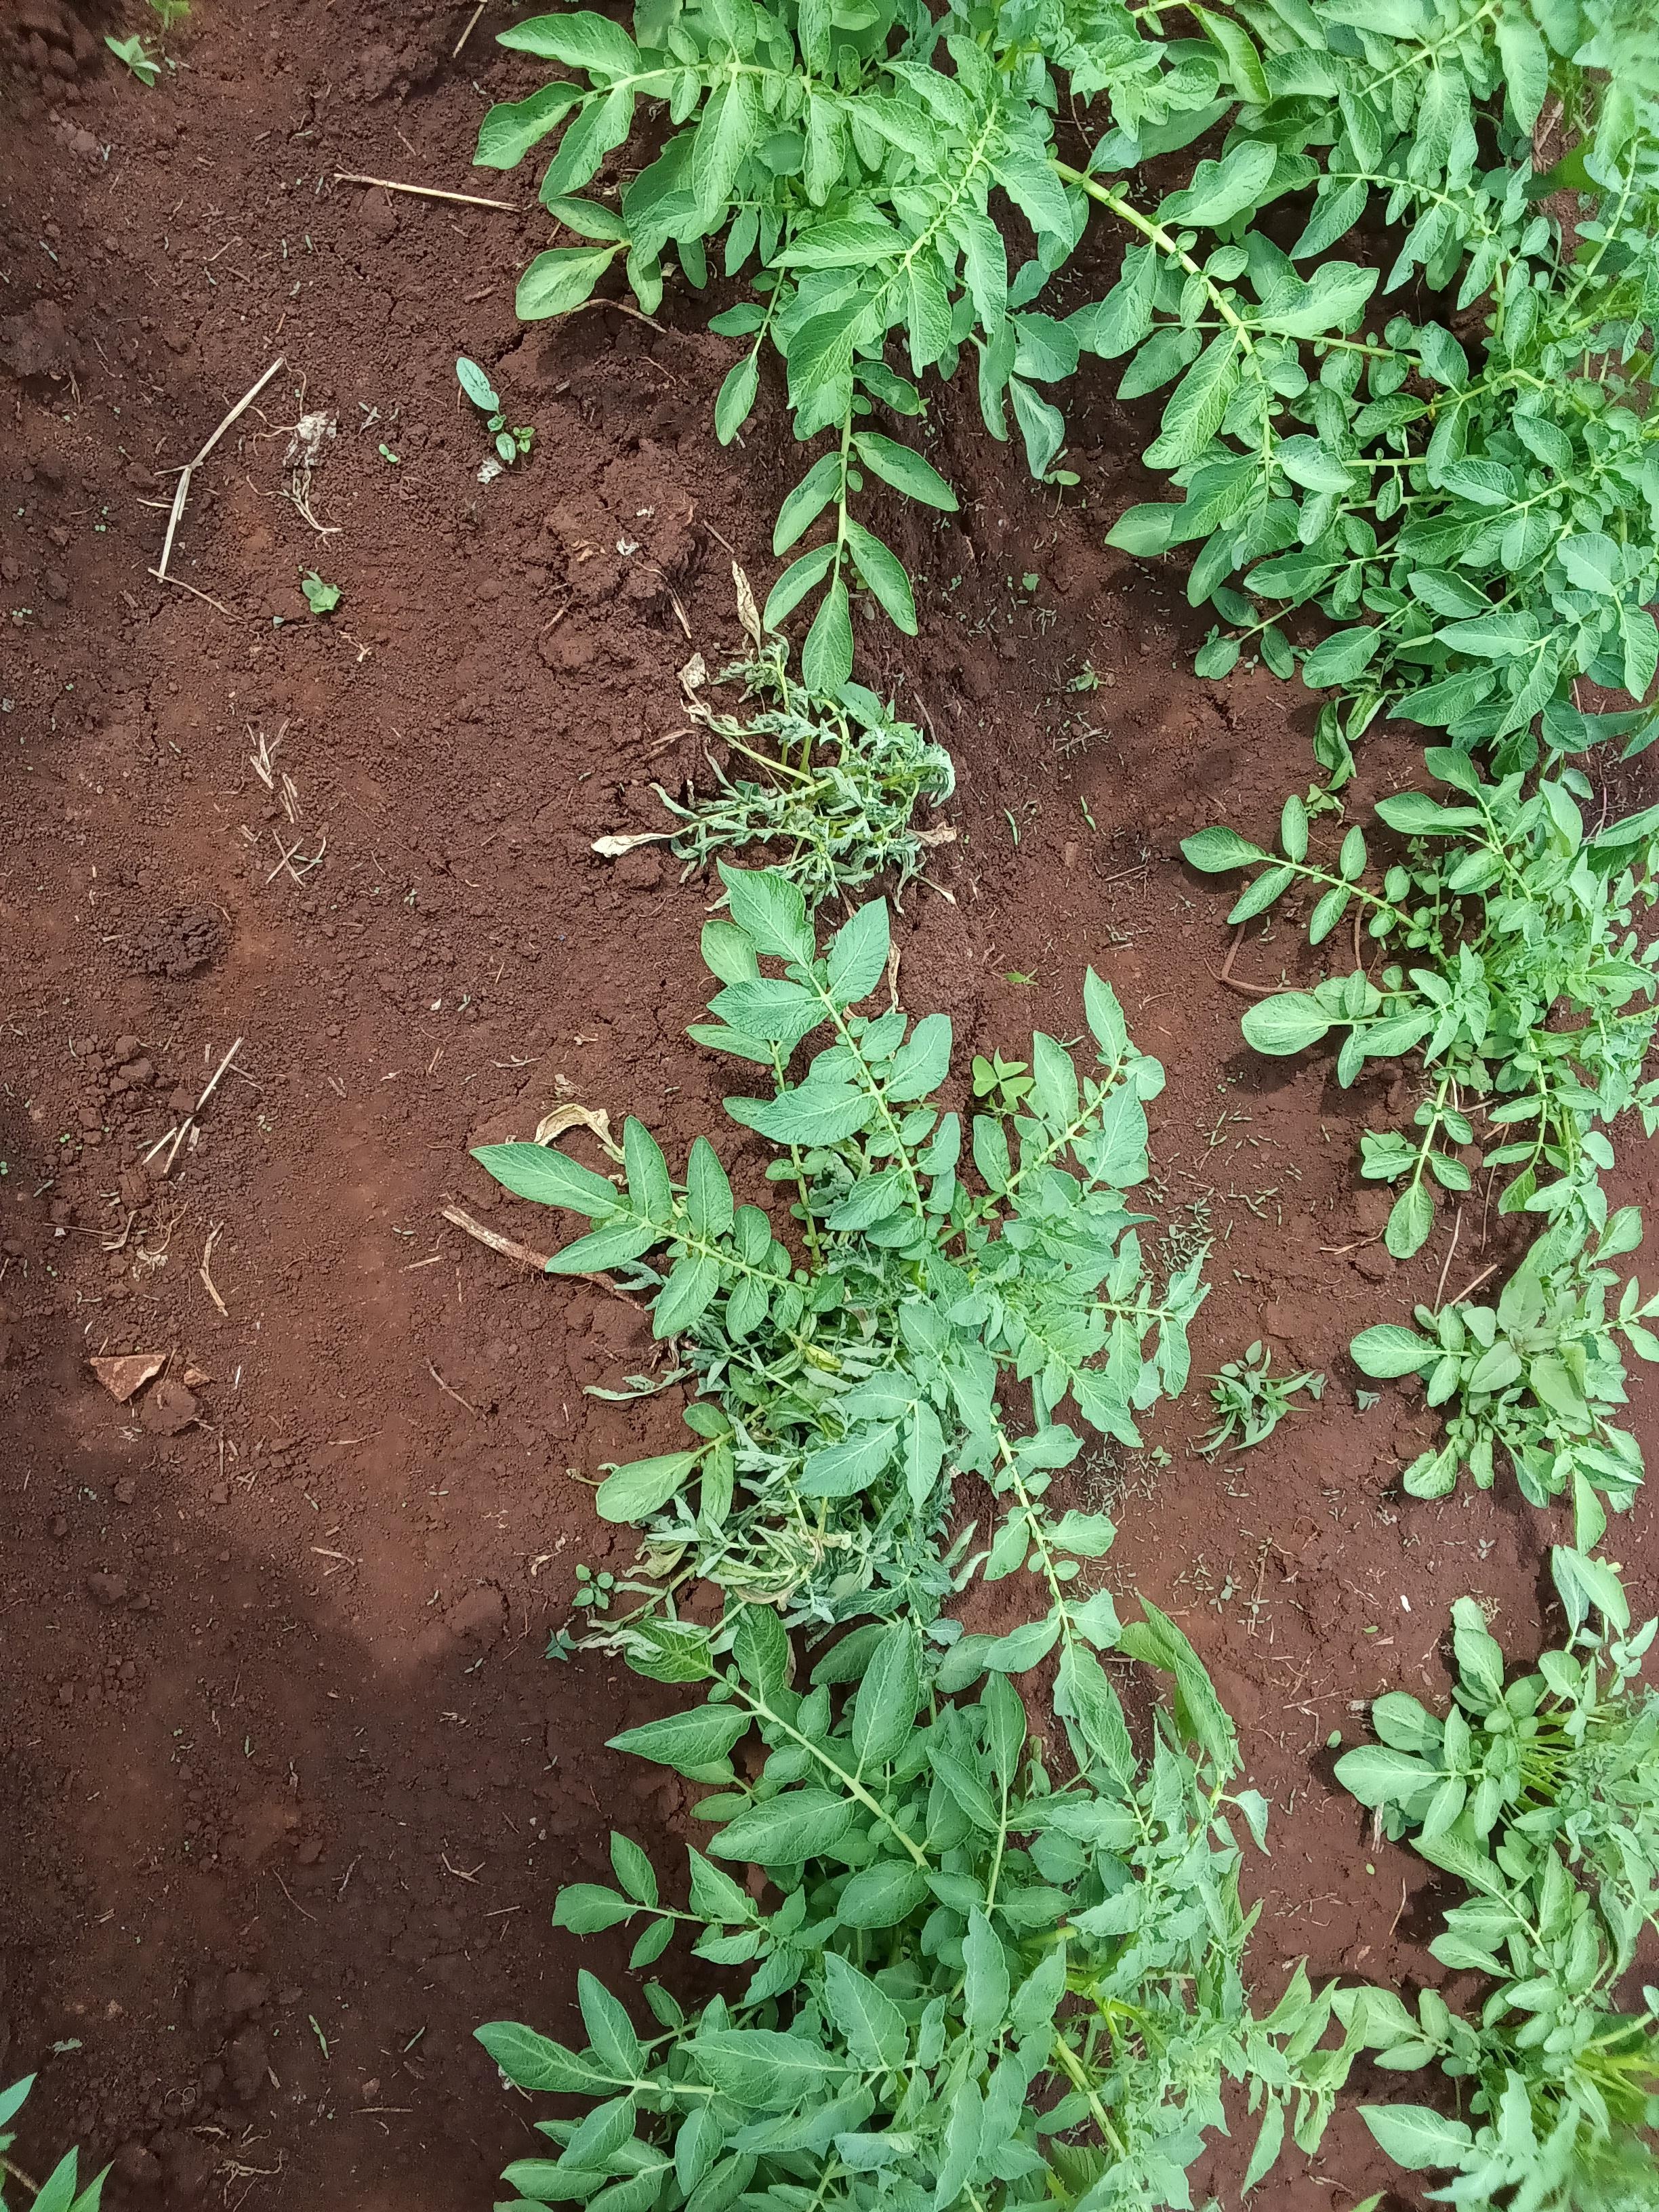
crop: potato
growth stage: vegetative
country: Kenya
